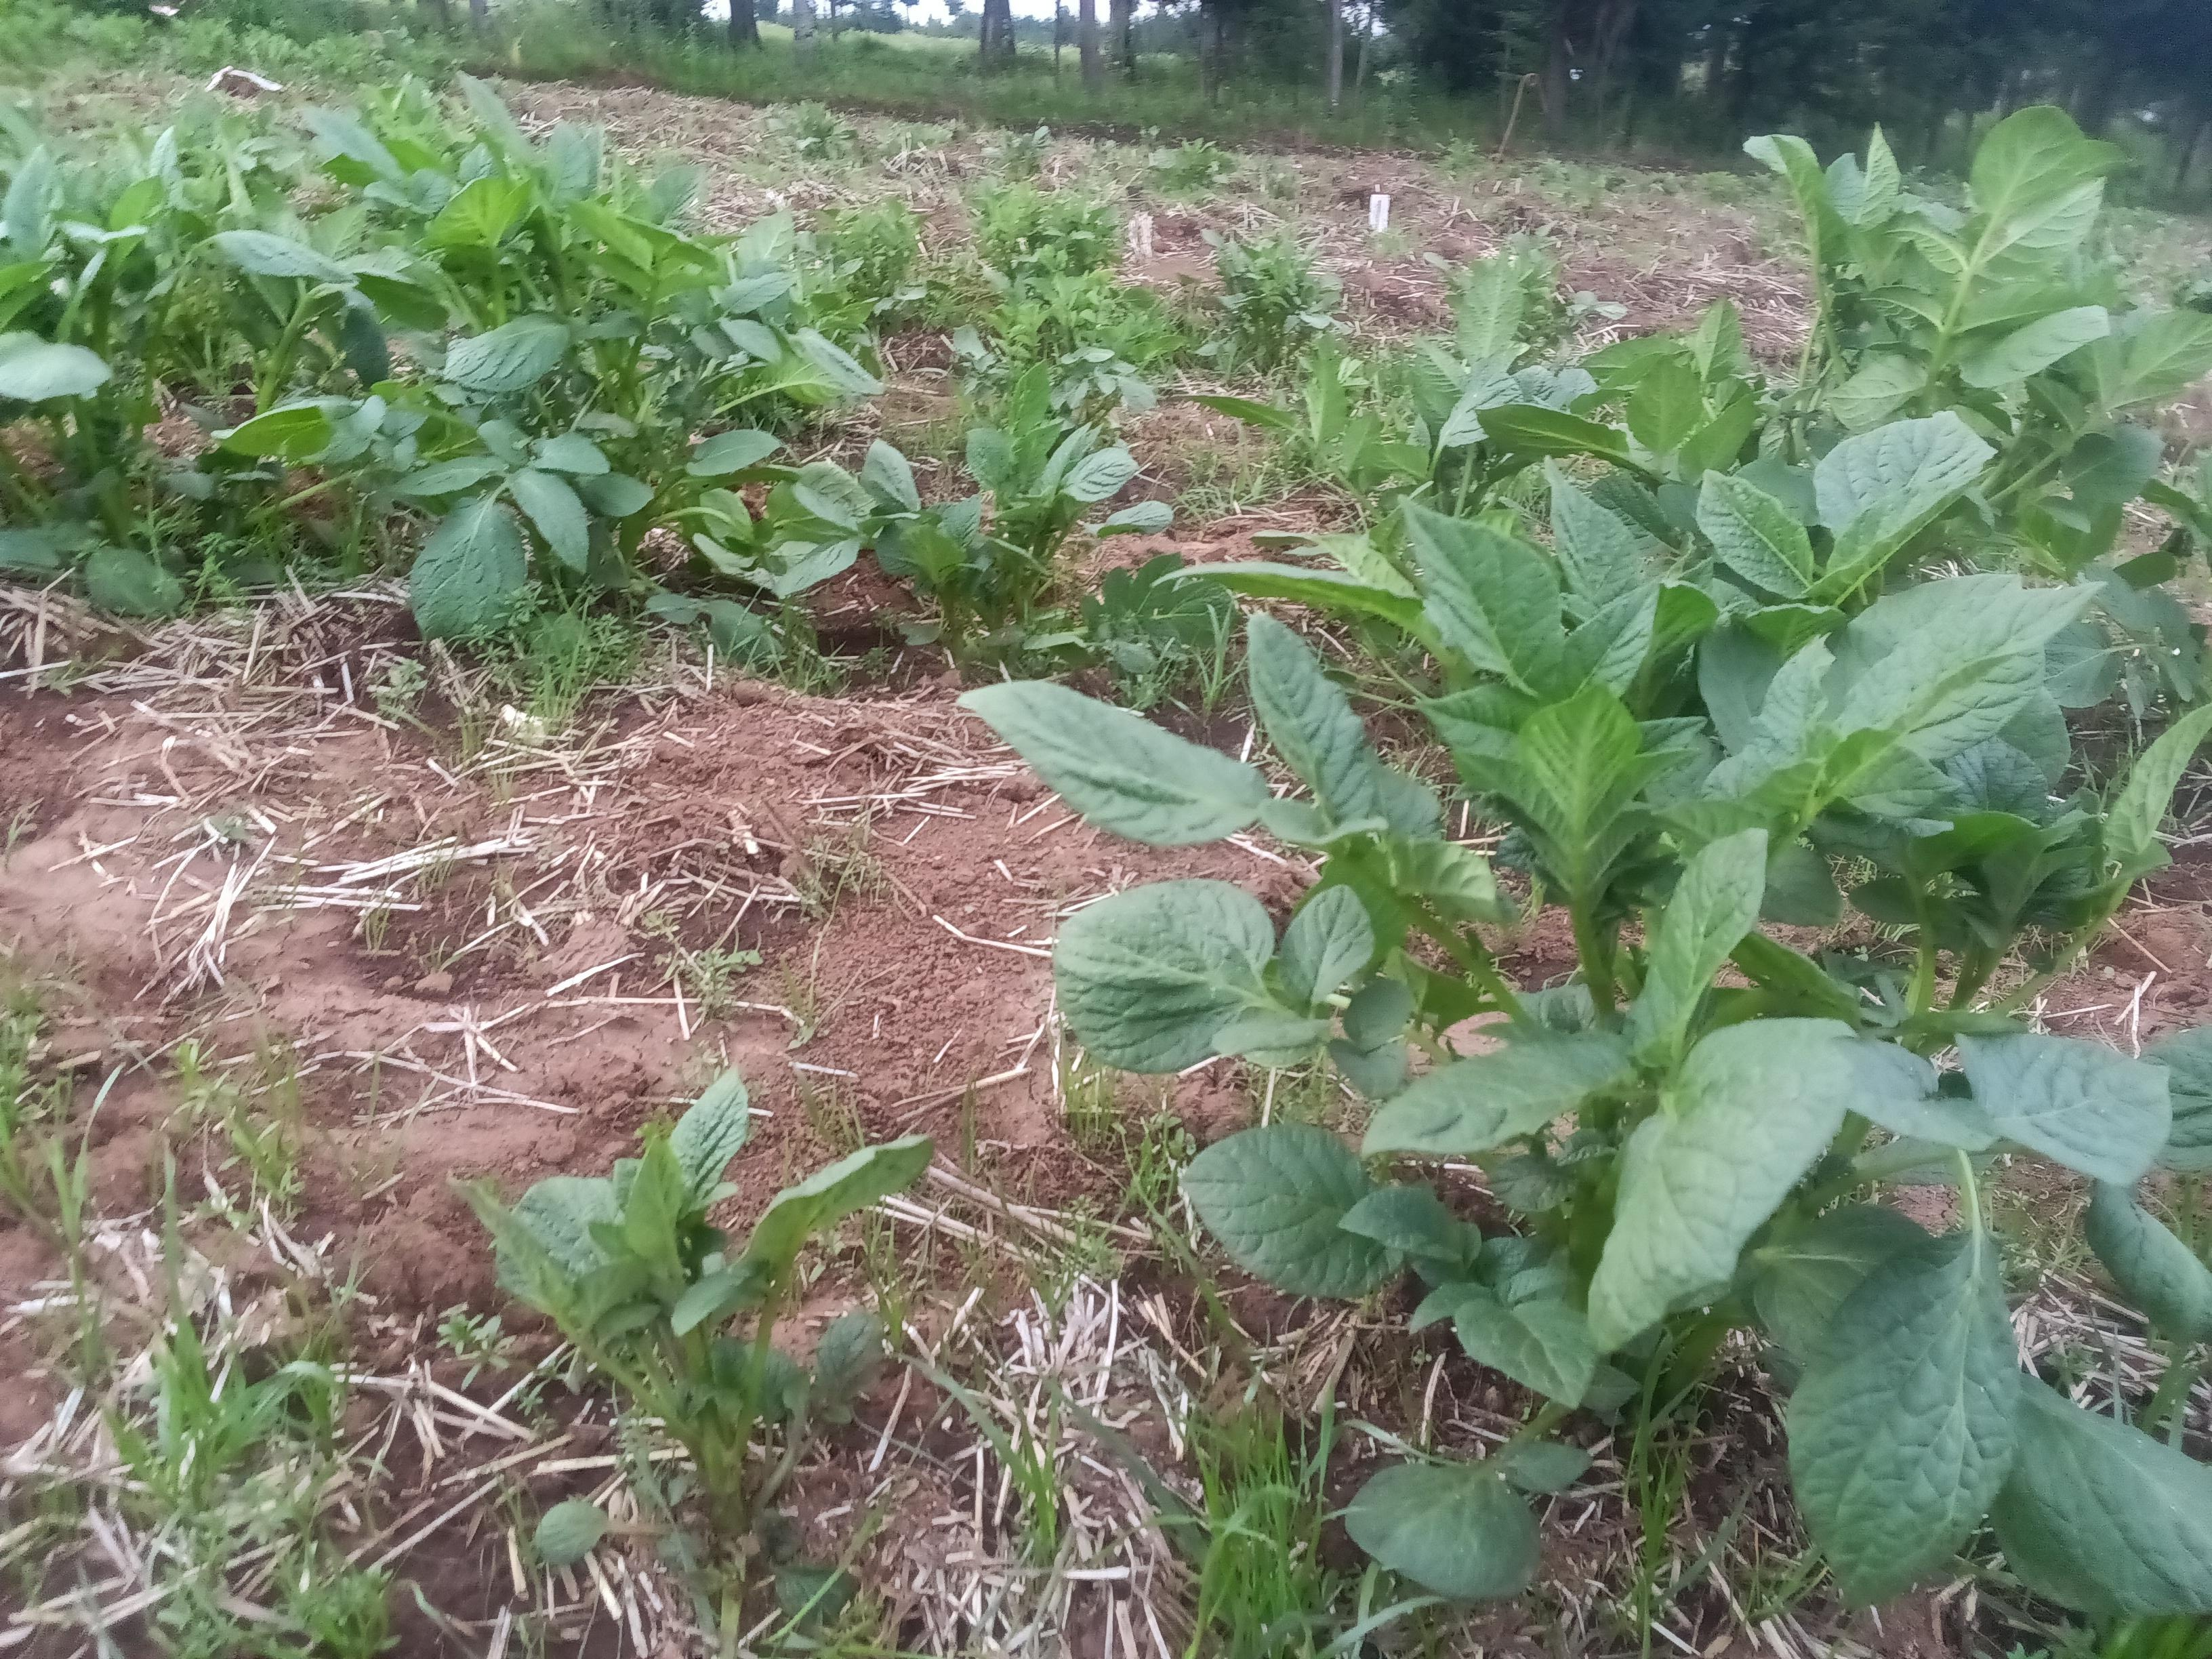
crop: potato
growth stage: vegetative
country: Kenya
